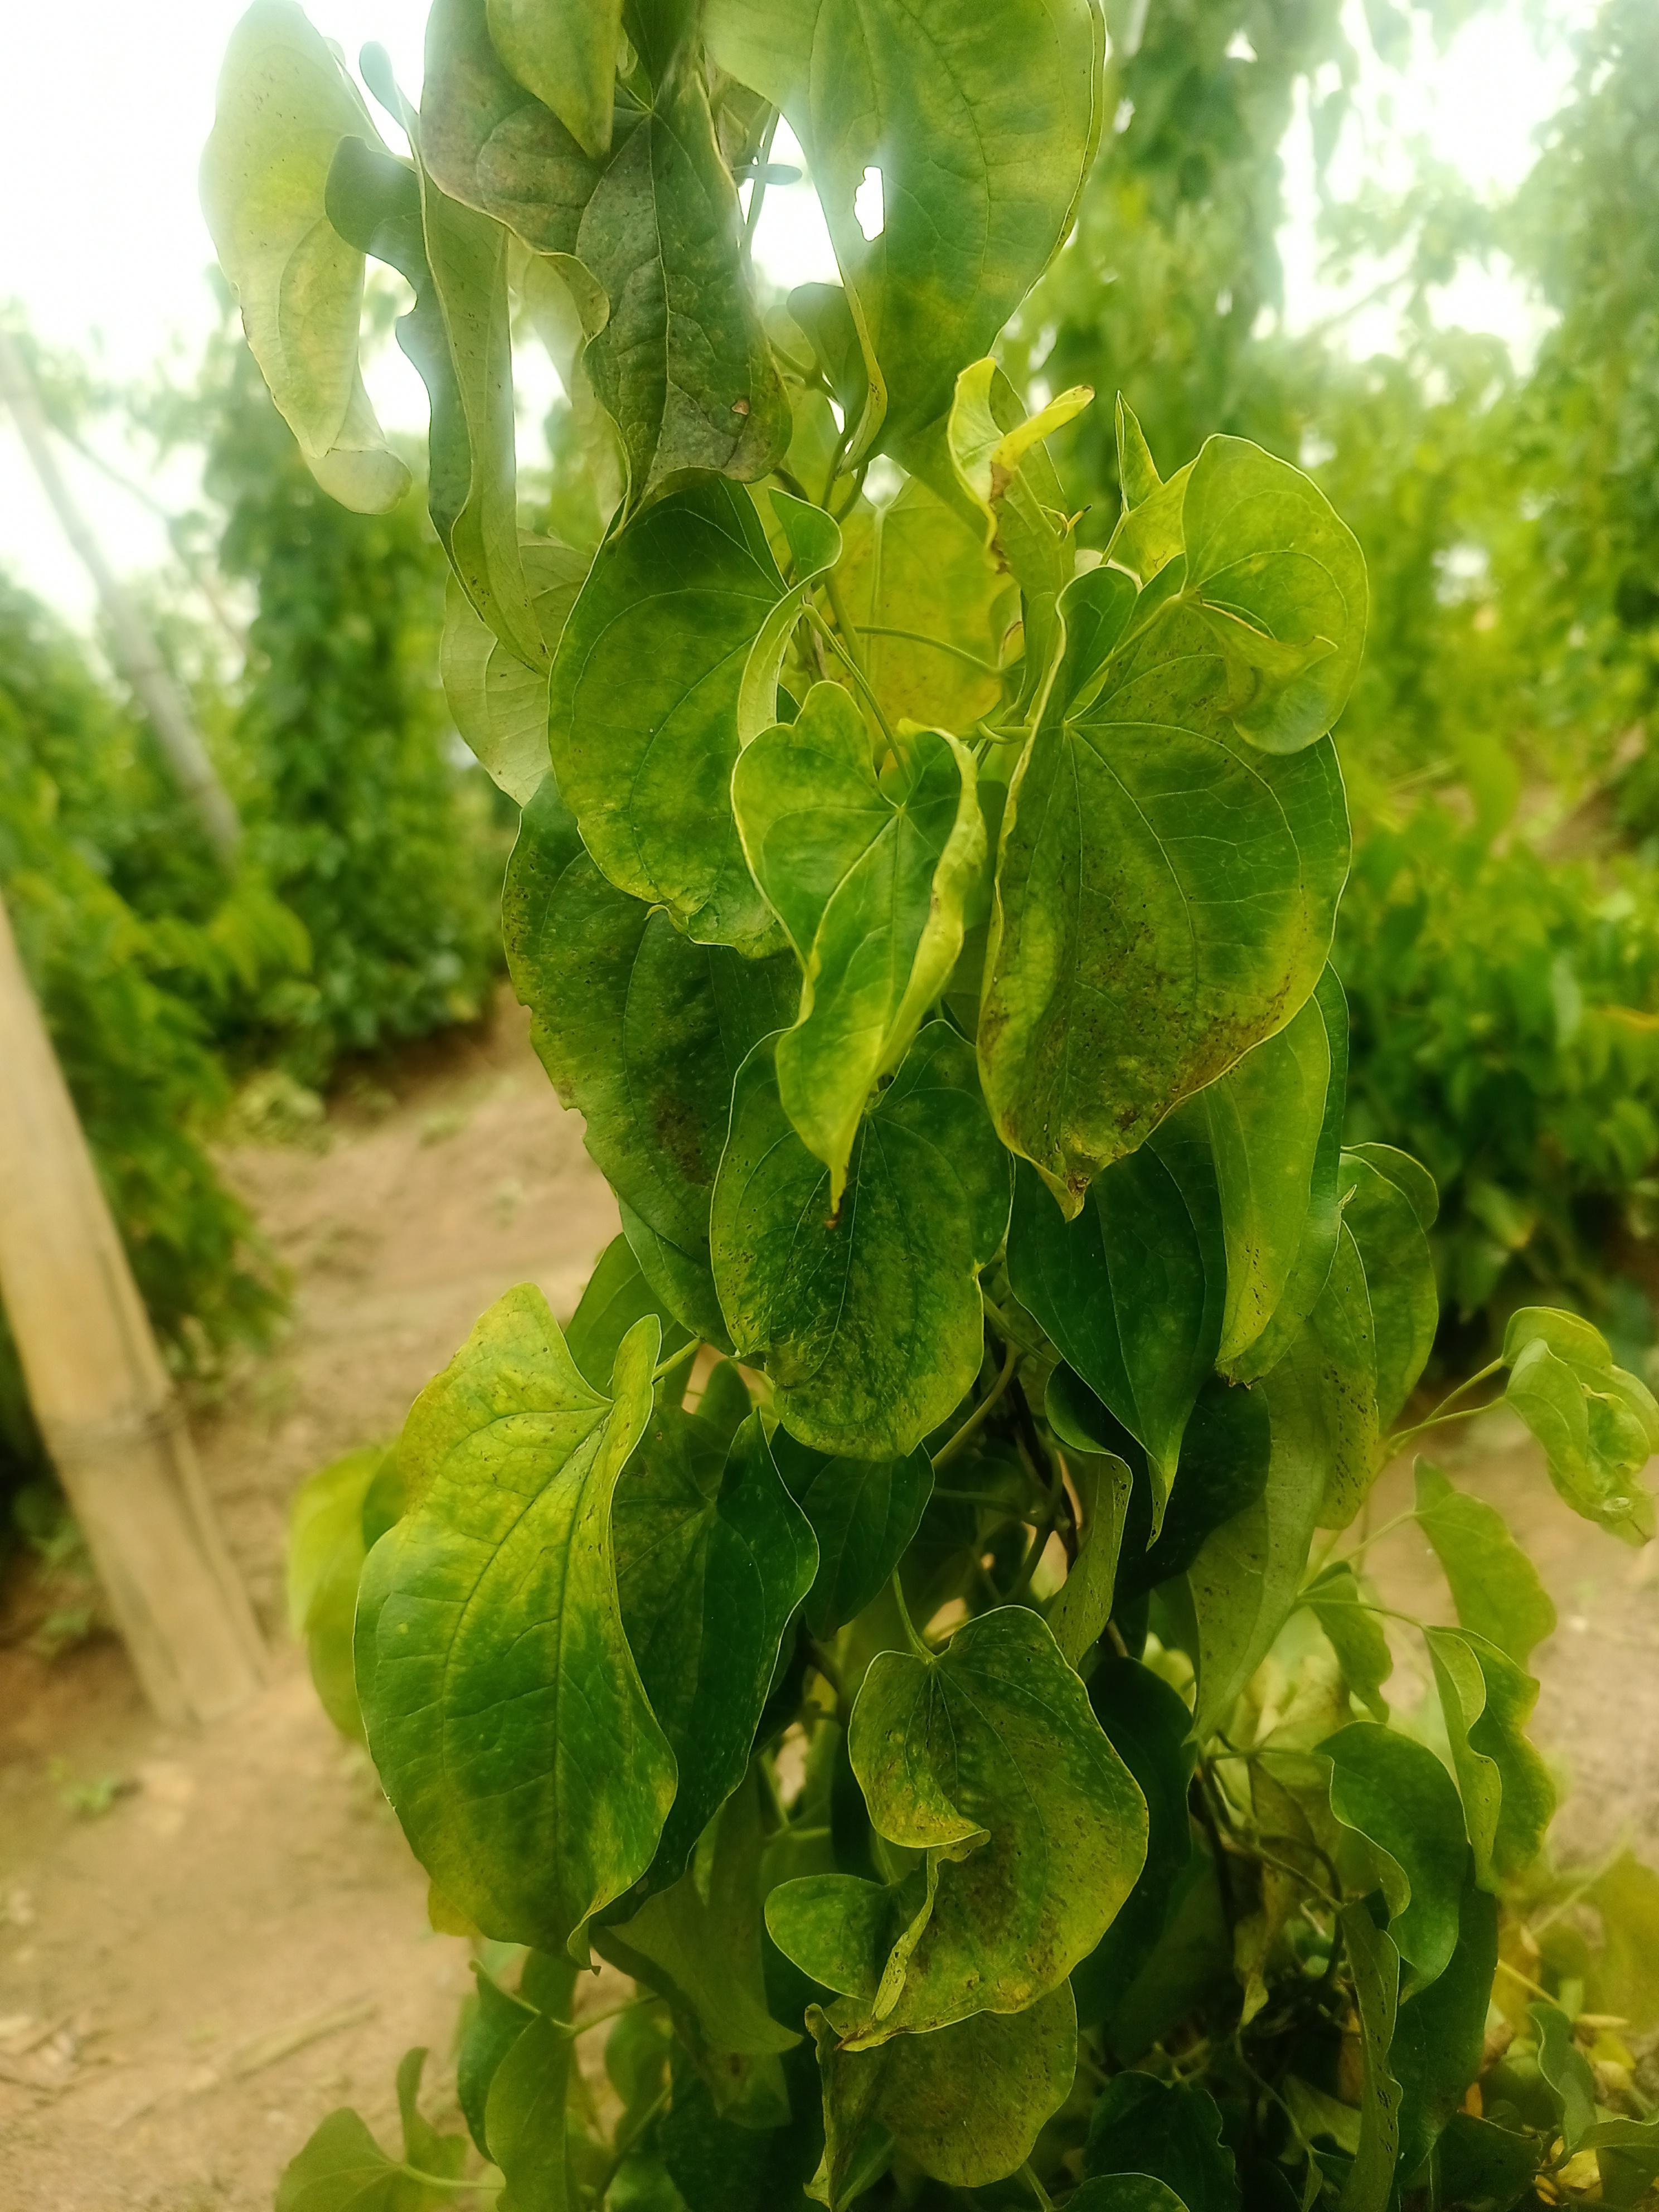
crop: yam
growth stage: vegetative
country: Nigeria
